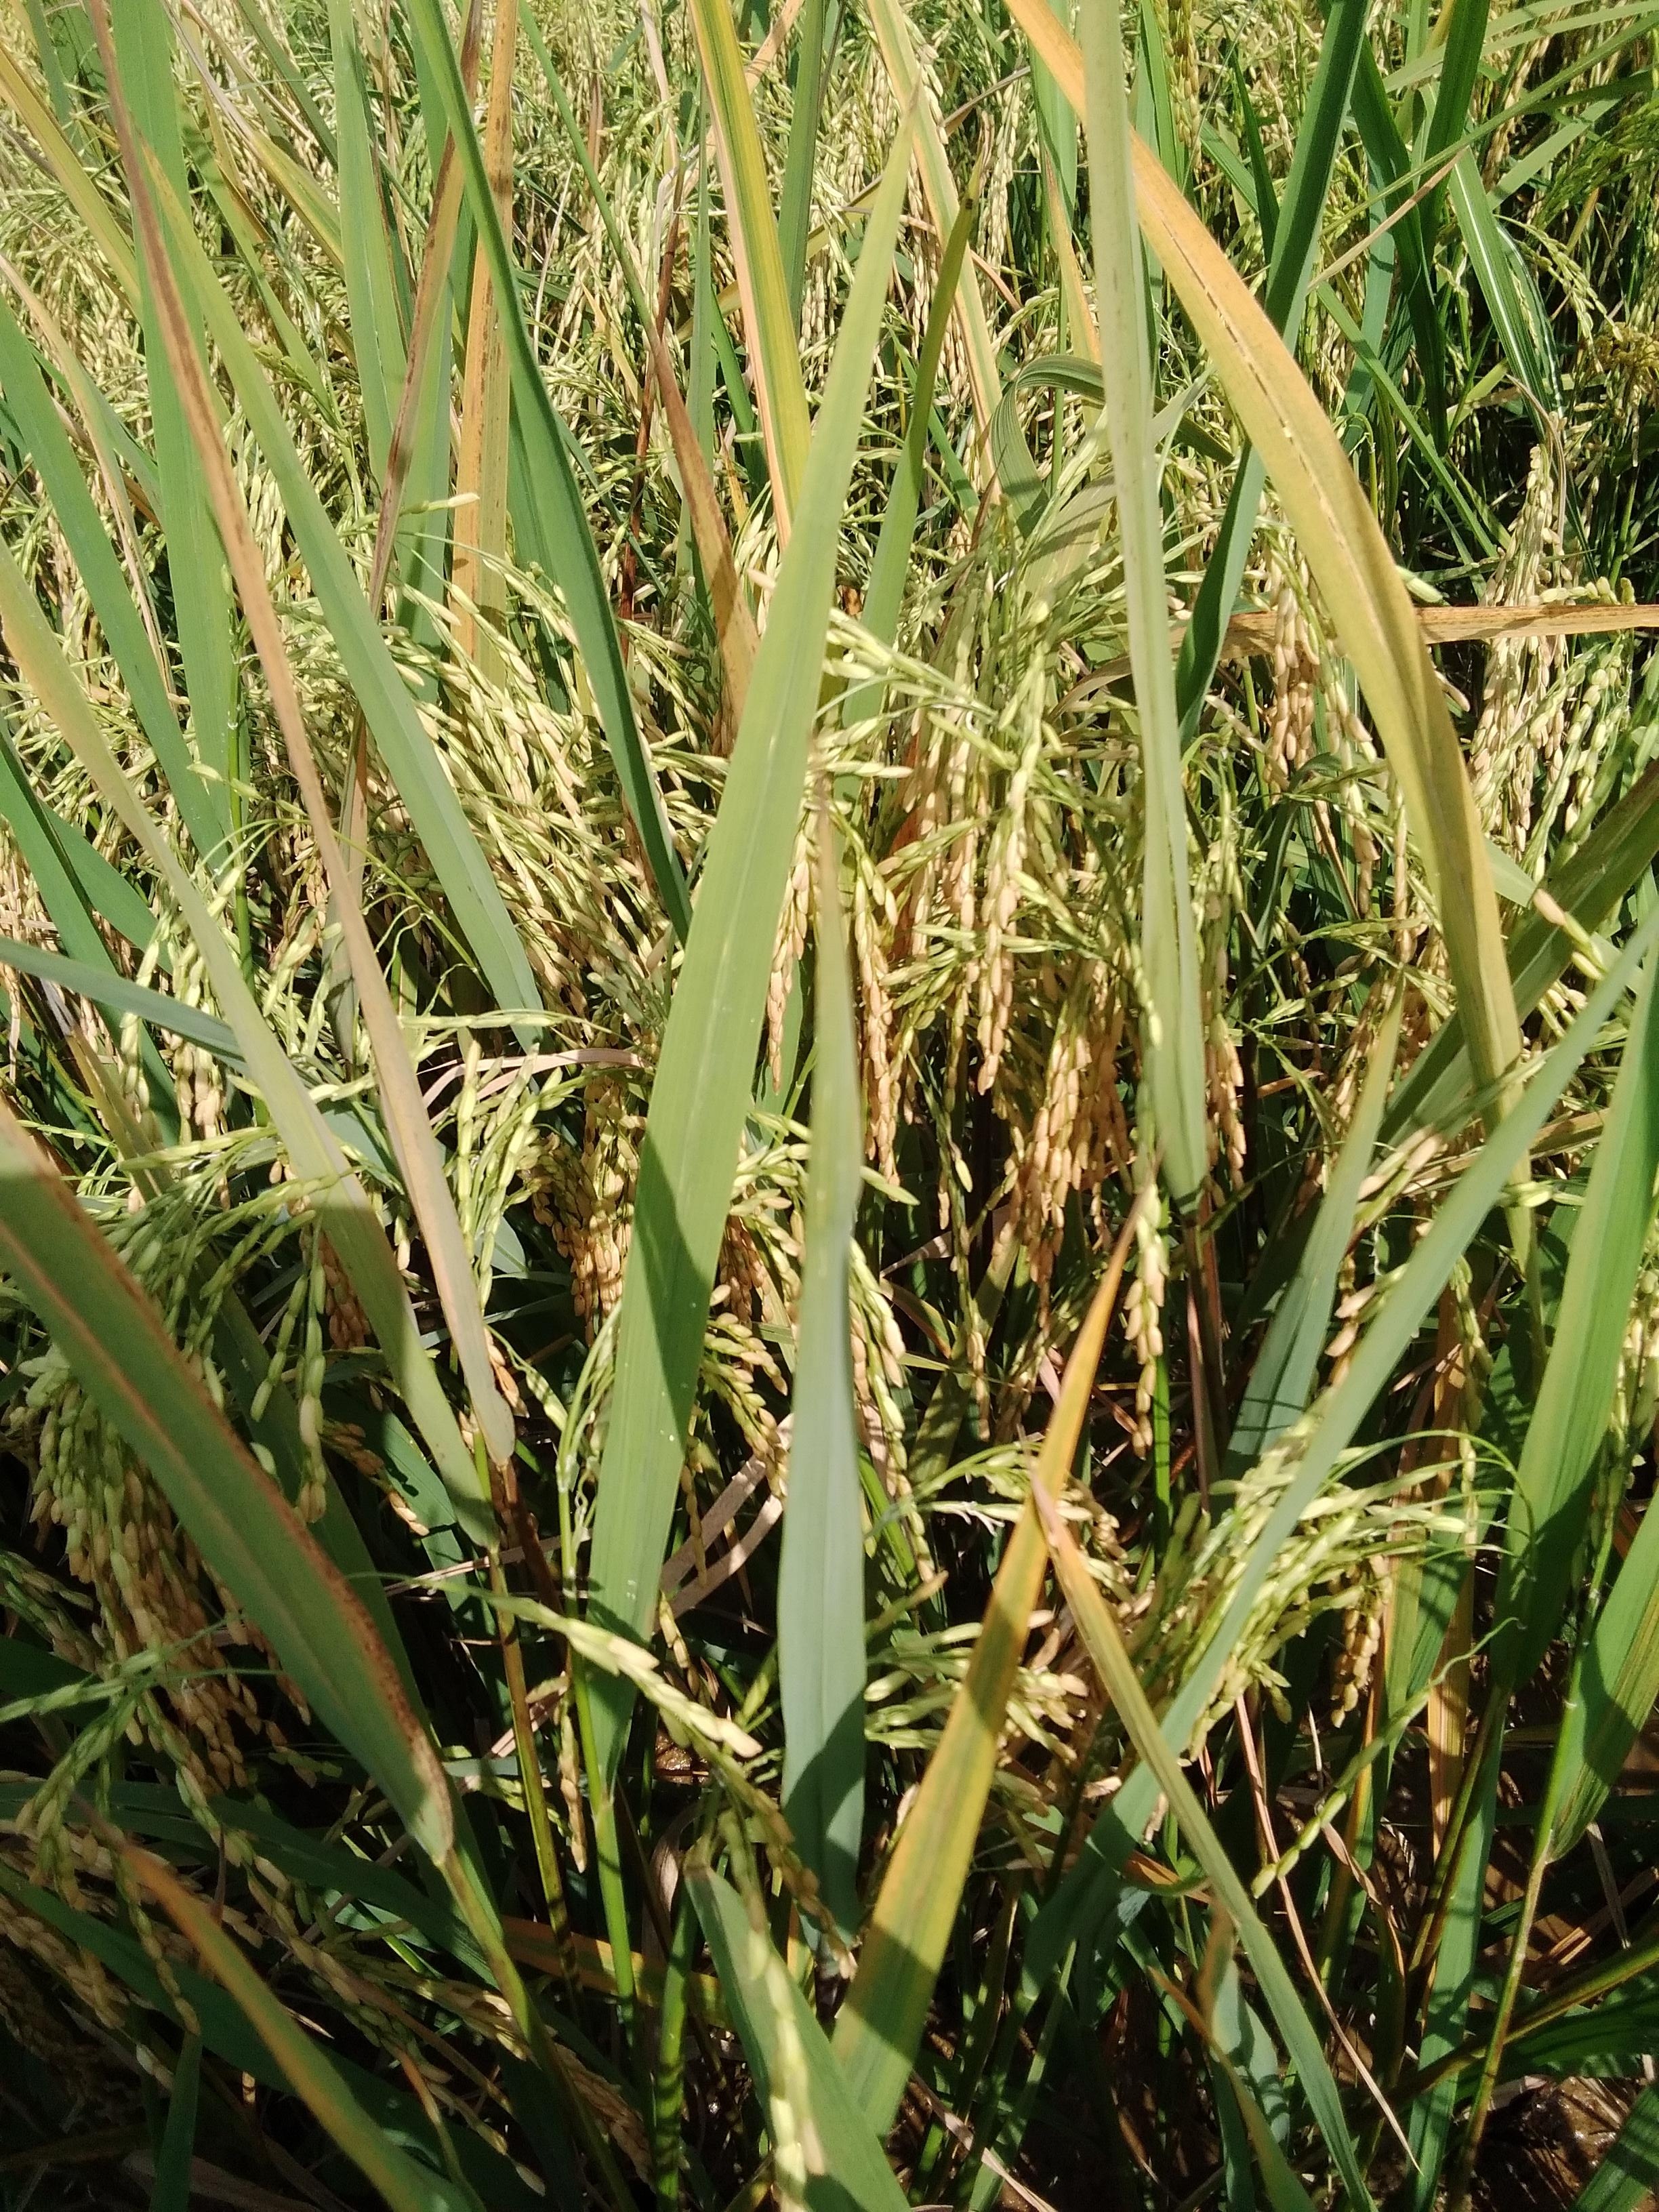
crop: rice
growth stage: ripening
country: Nigeria
